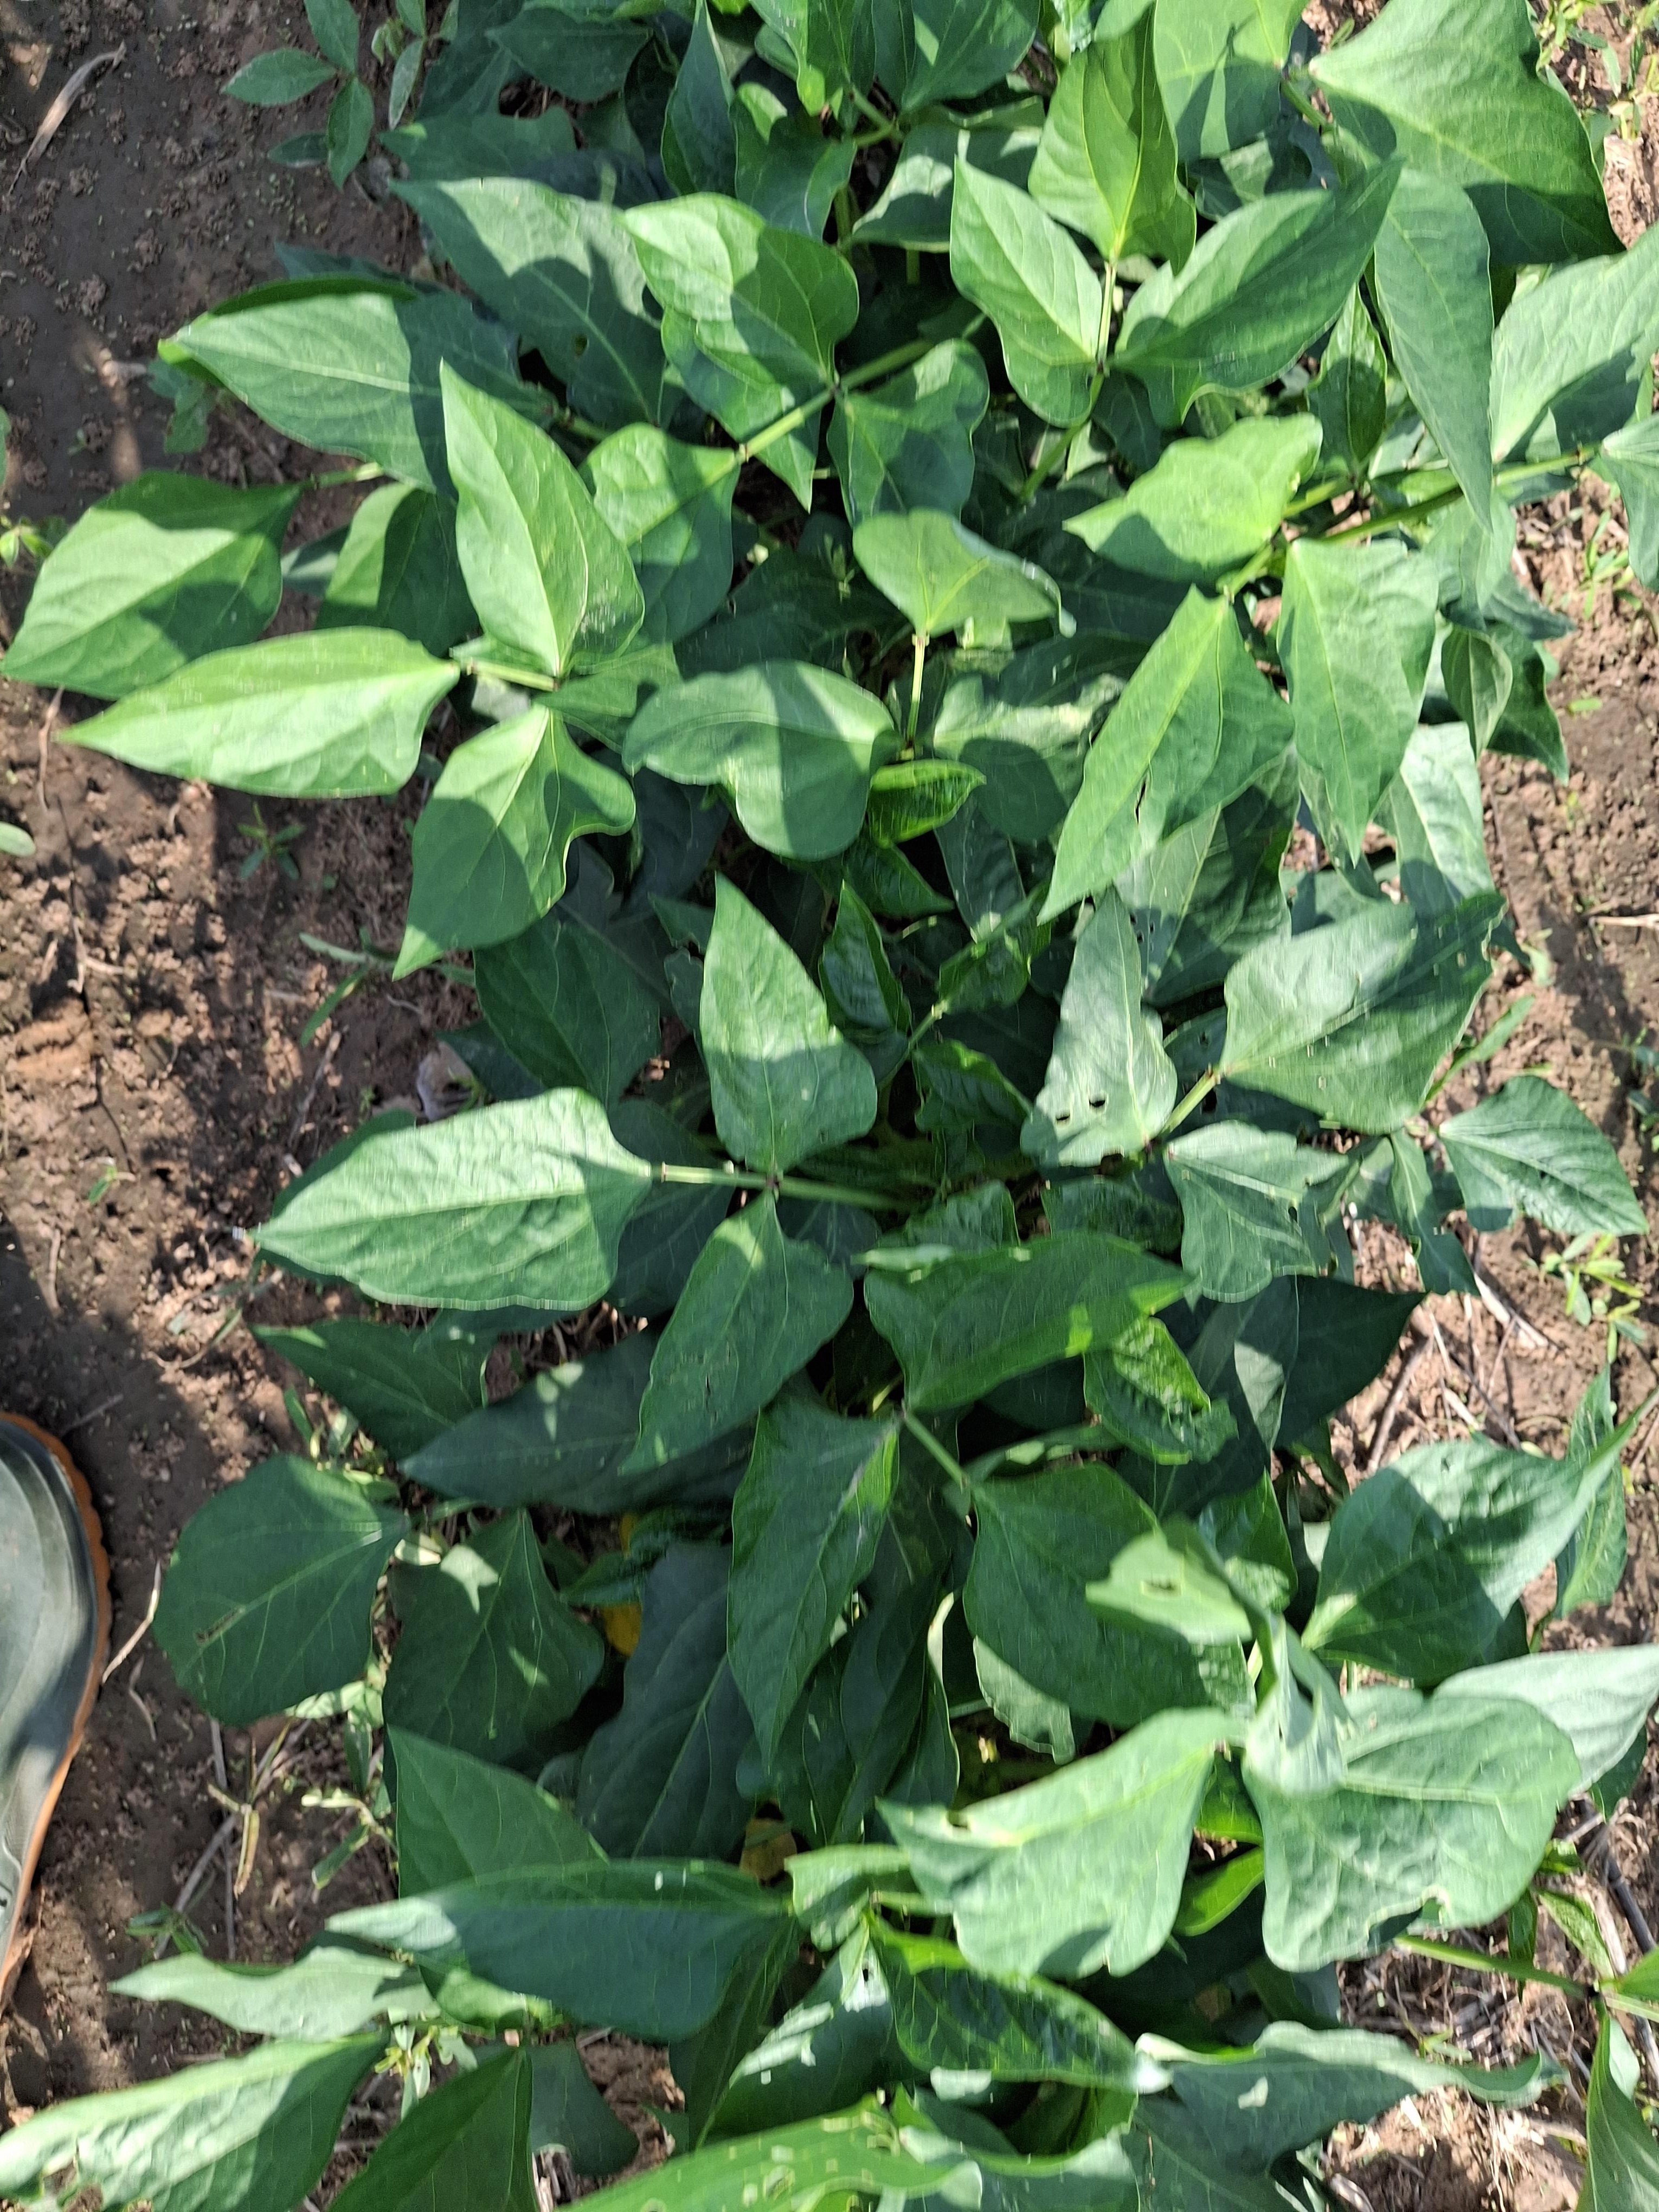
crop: cowpea
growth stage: vegetative
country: Nigeria
